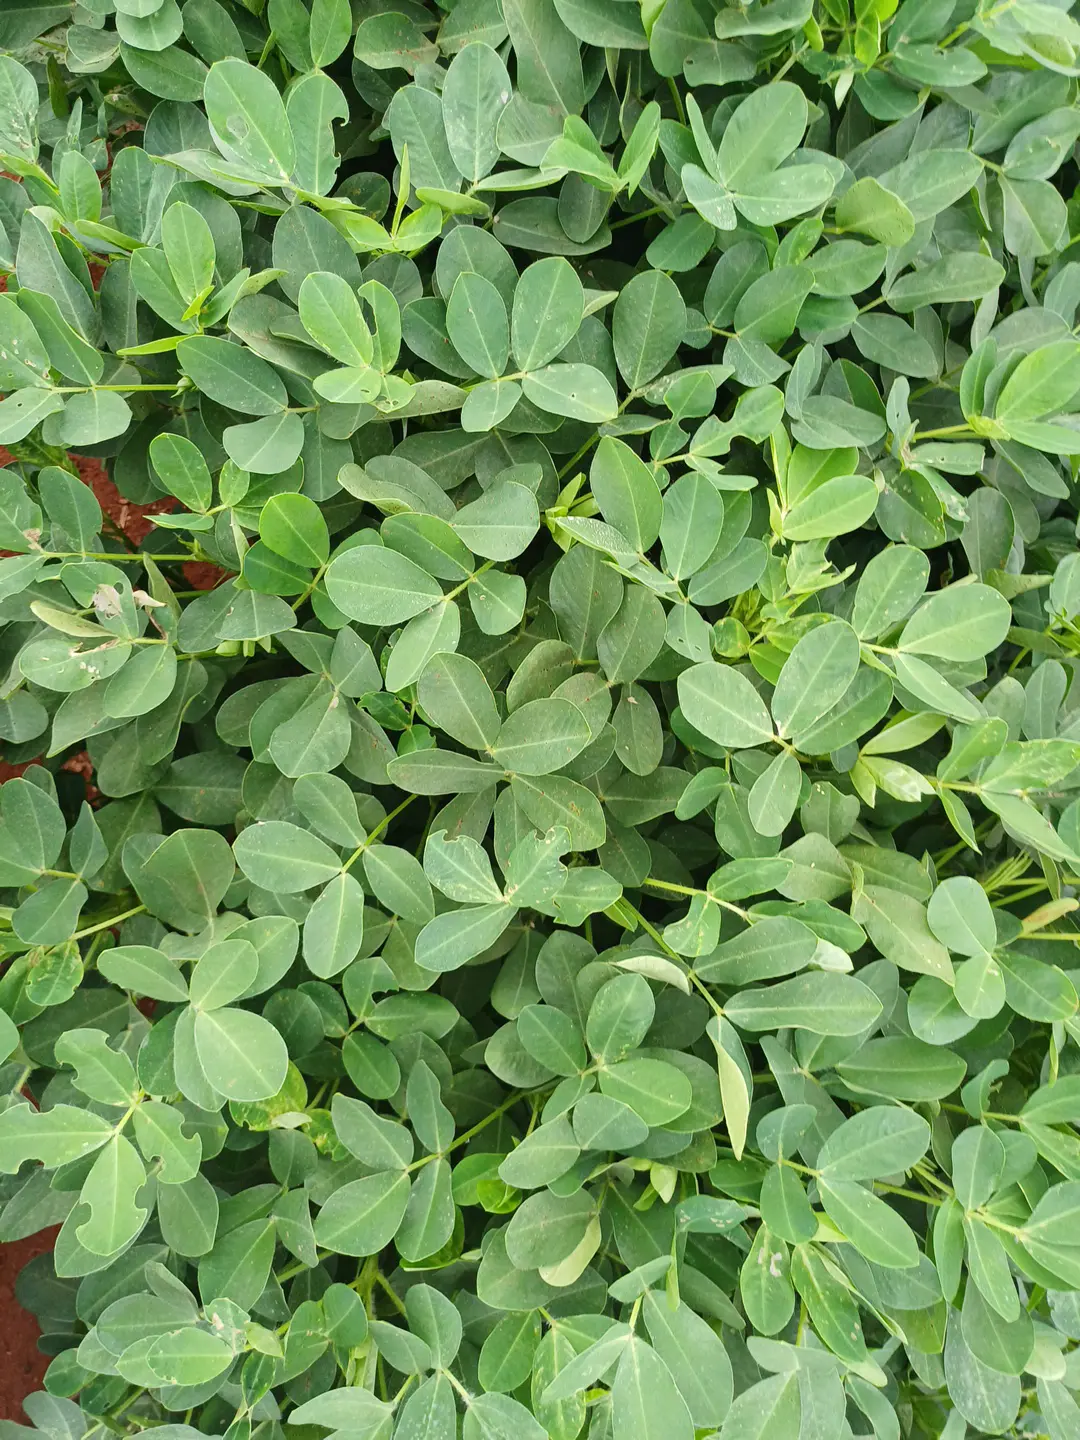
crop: groundnut
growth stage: pegging
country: Kenya
